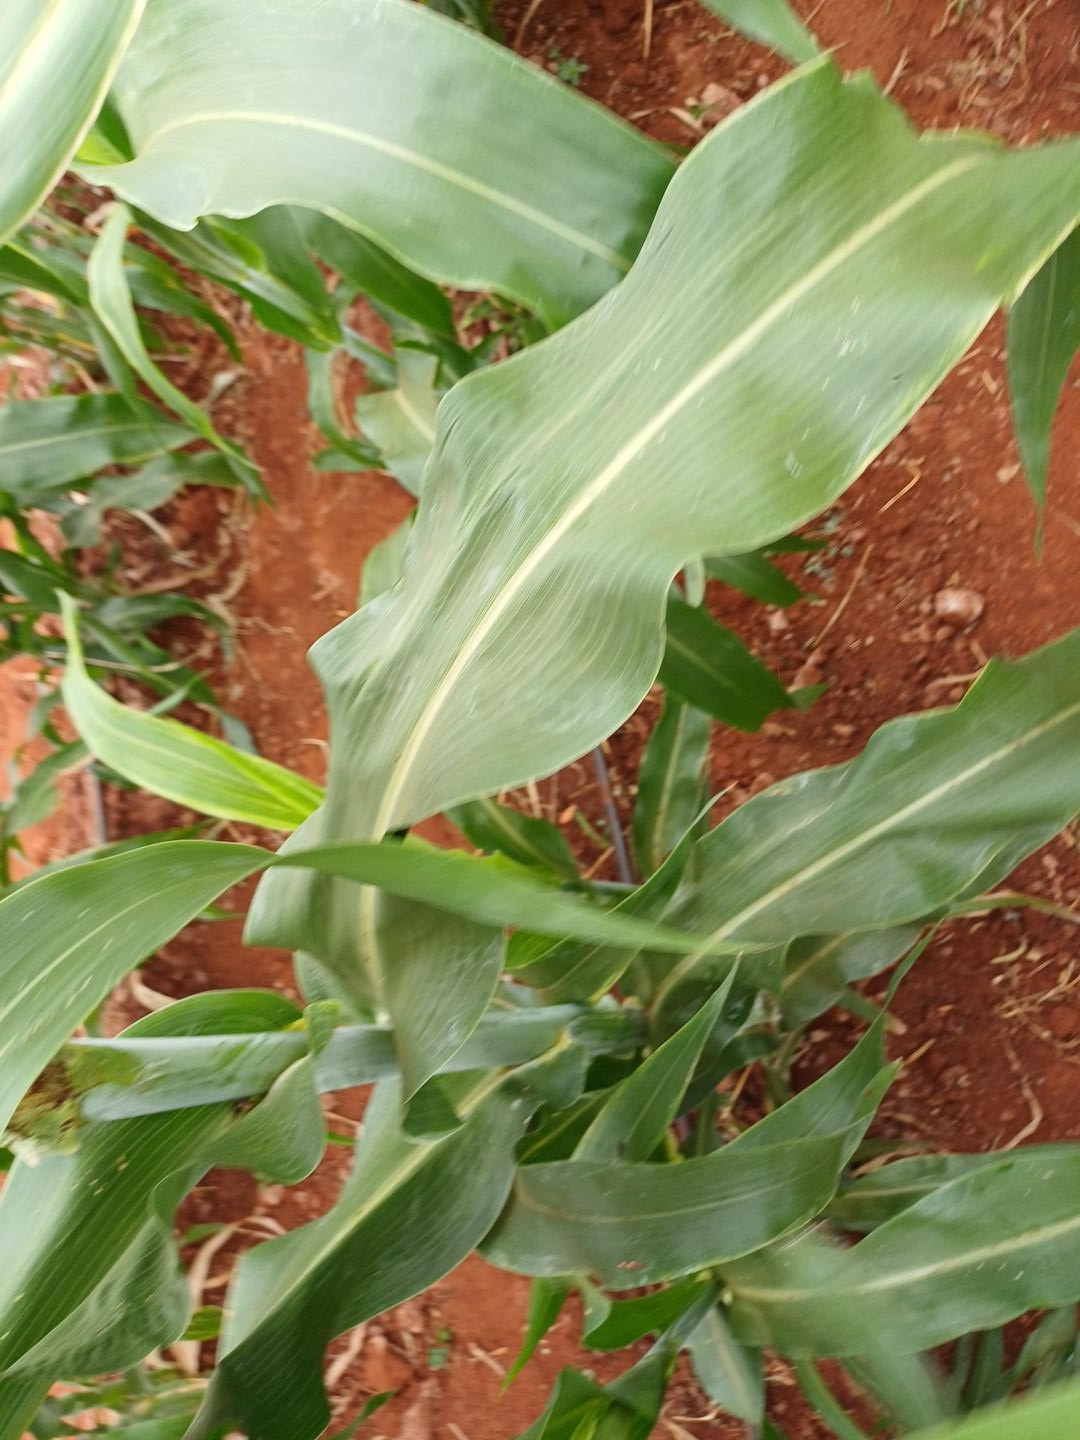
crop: sorghum
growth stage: heading tuber
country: Kenya
